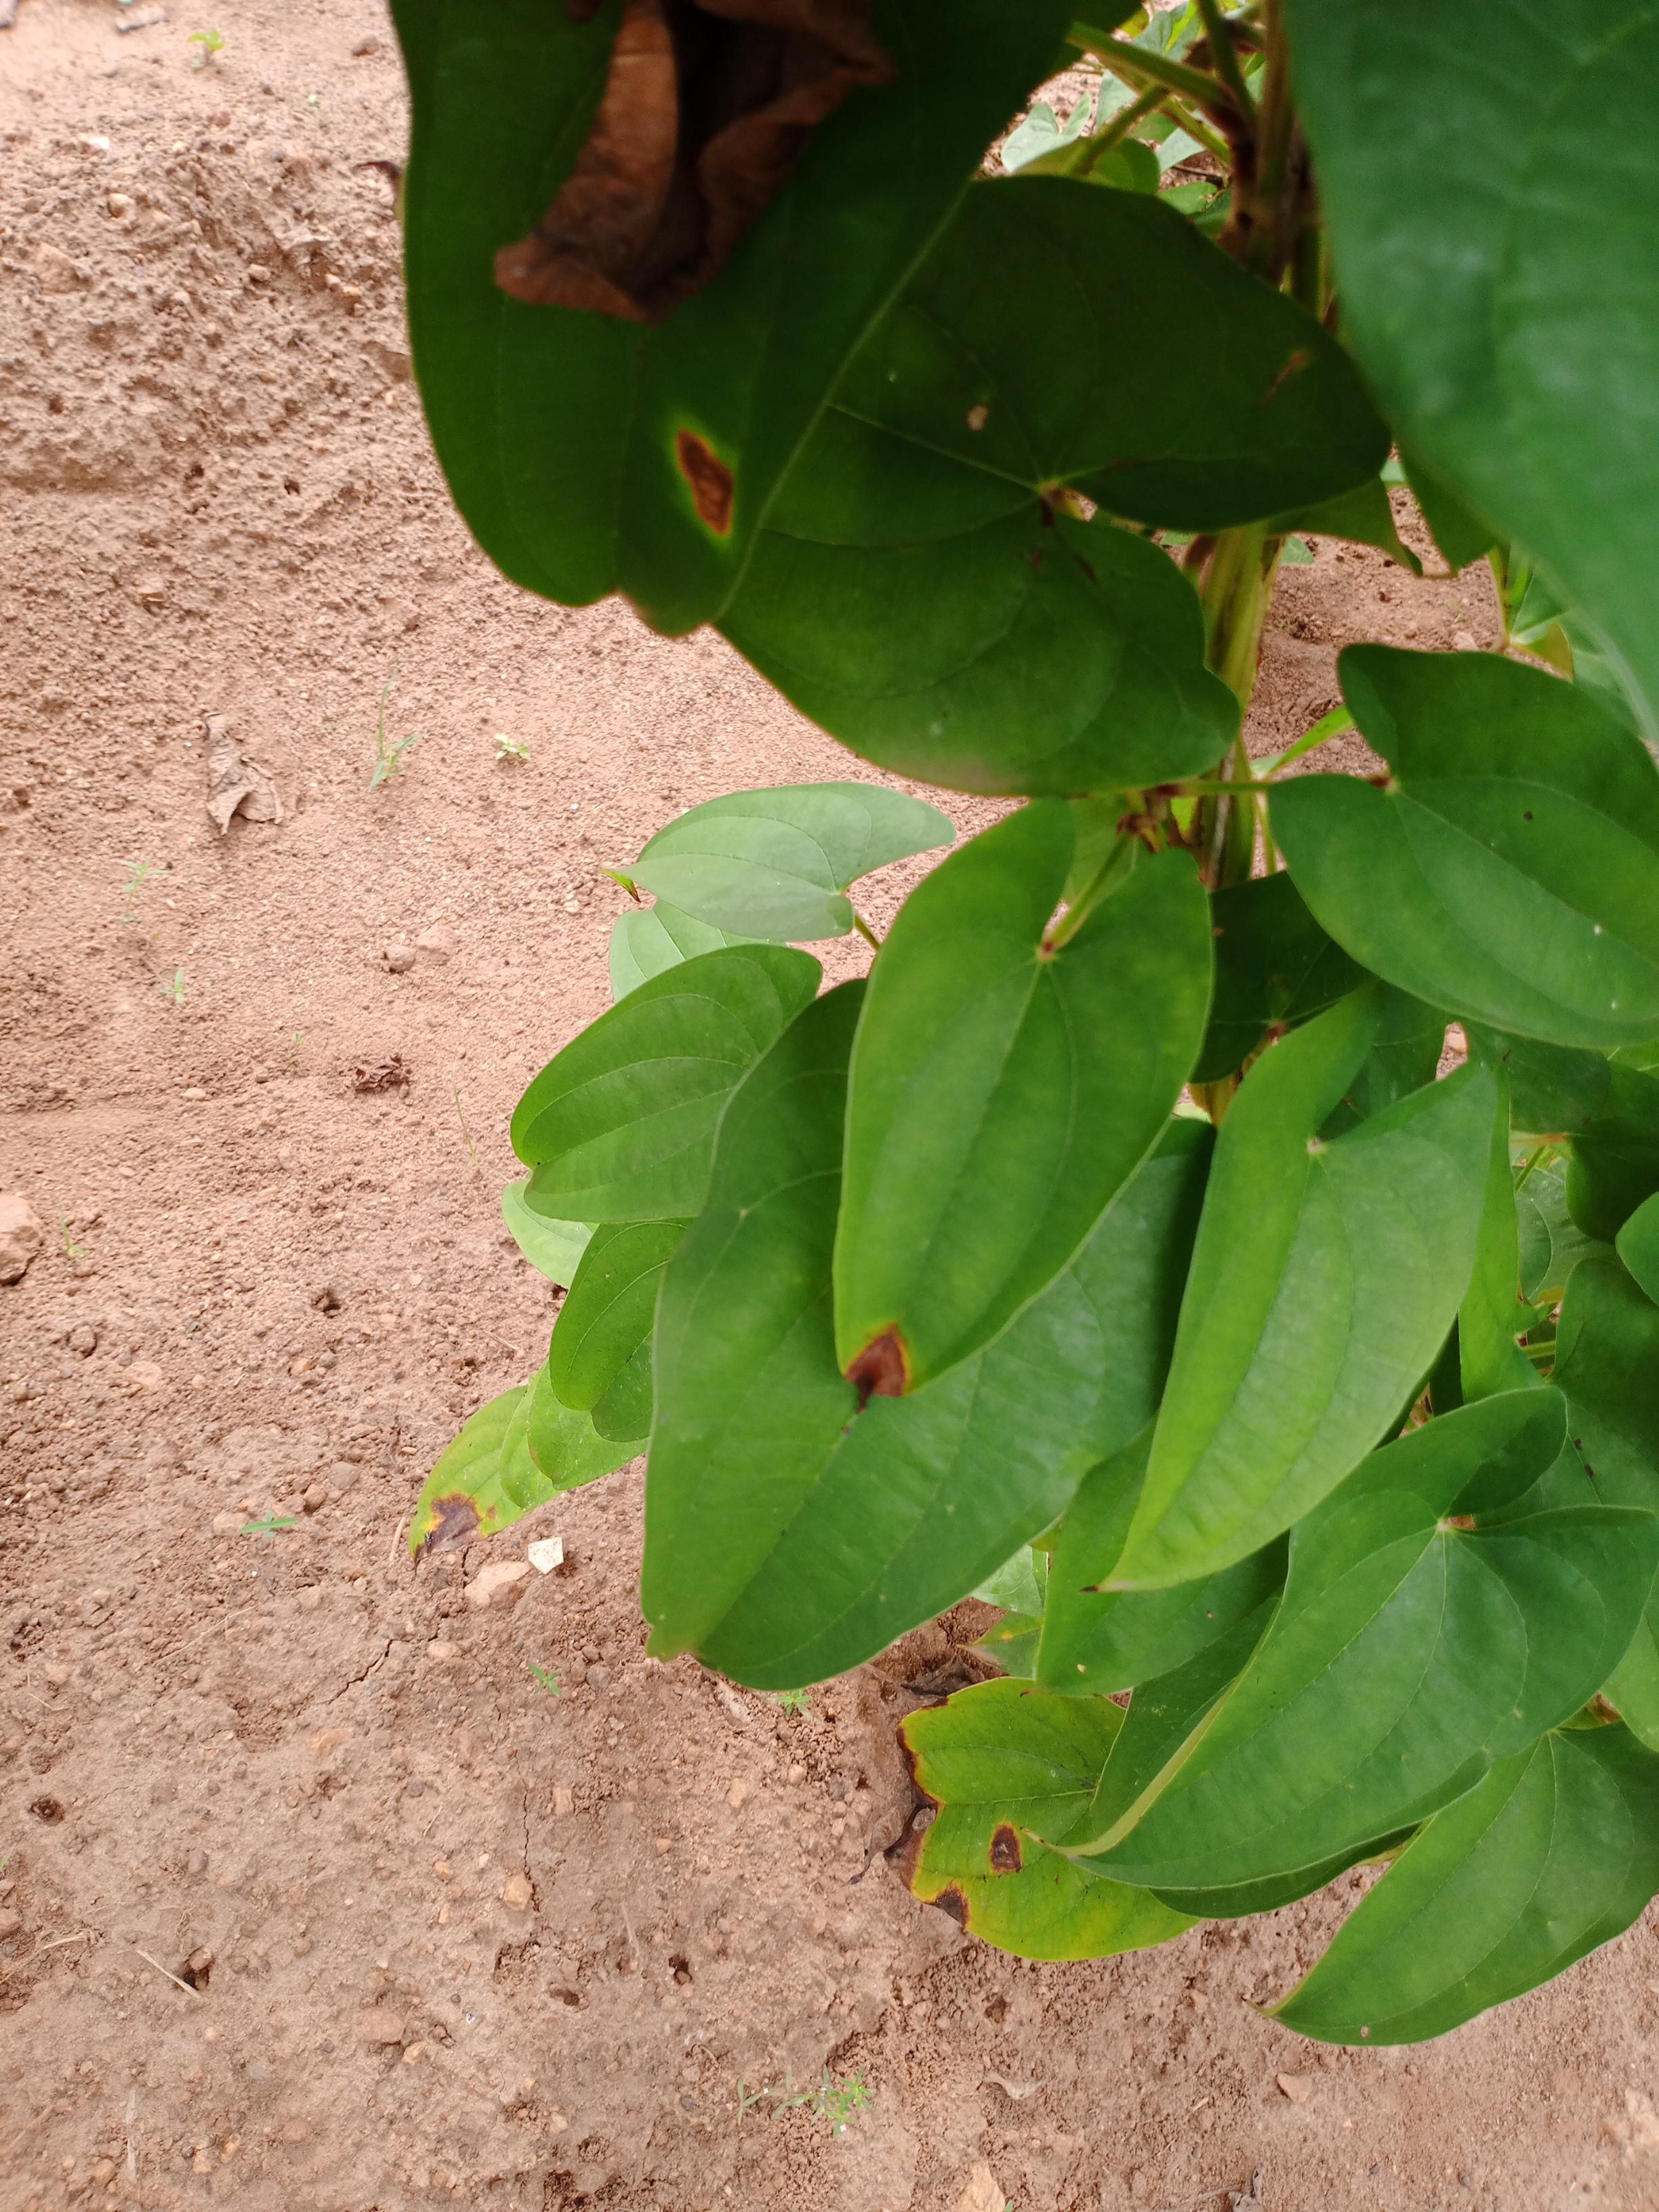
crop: yam
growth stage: vegetative
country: Nigeria
